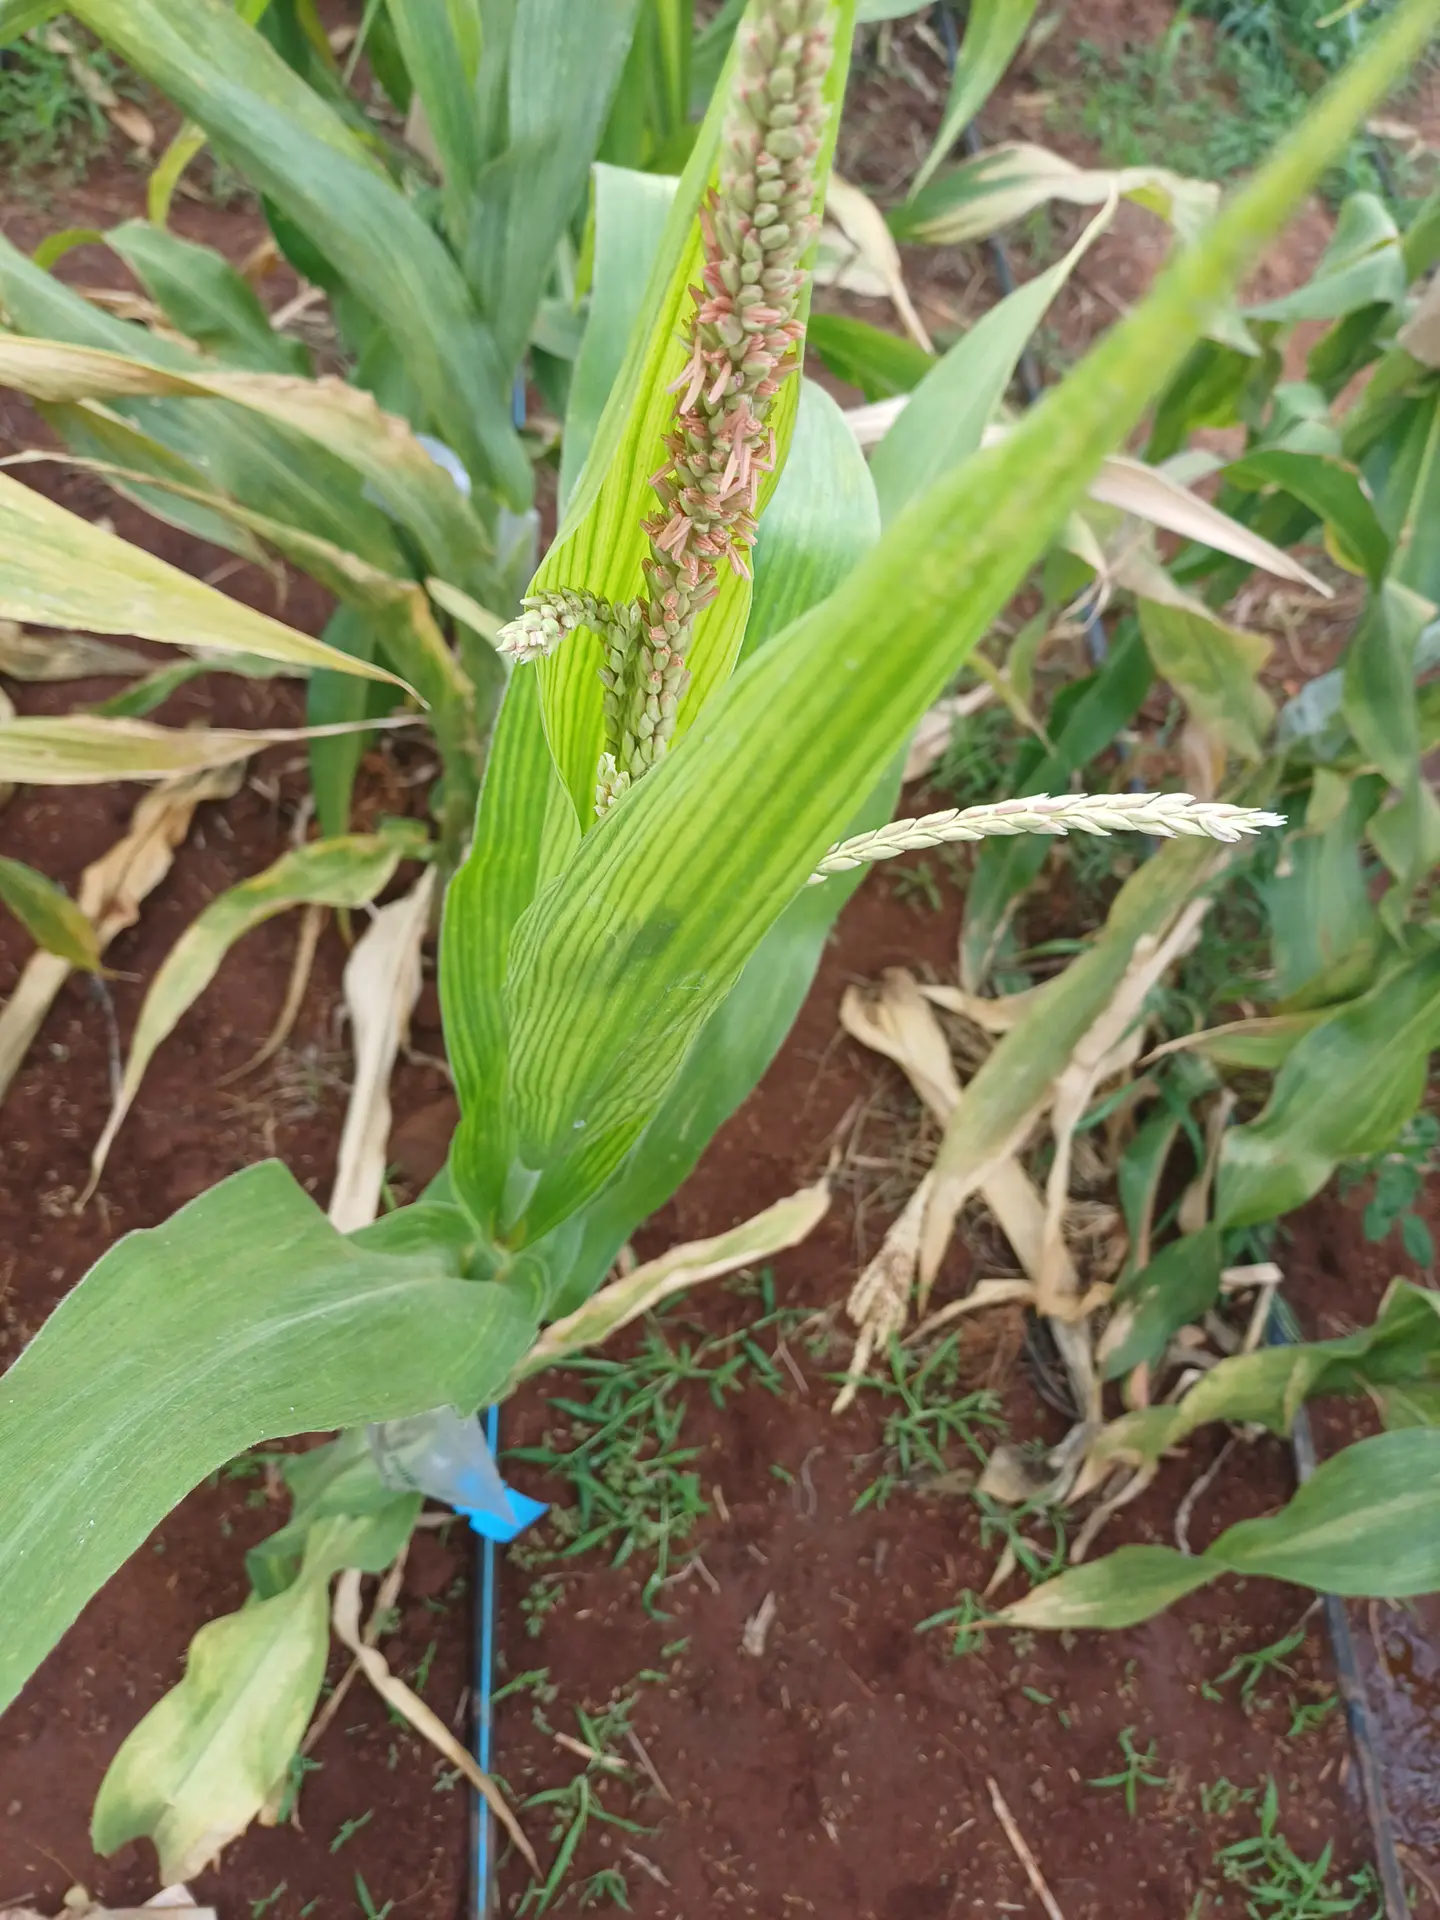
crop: maize
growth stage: flowering
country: Kenya
